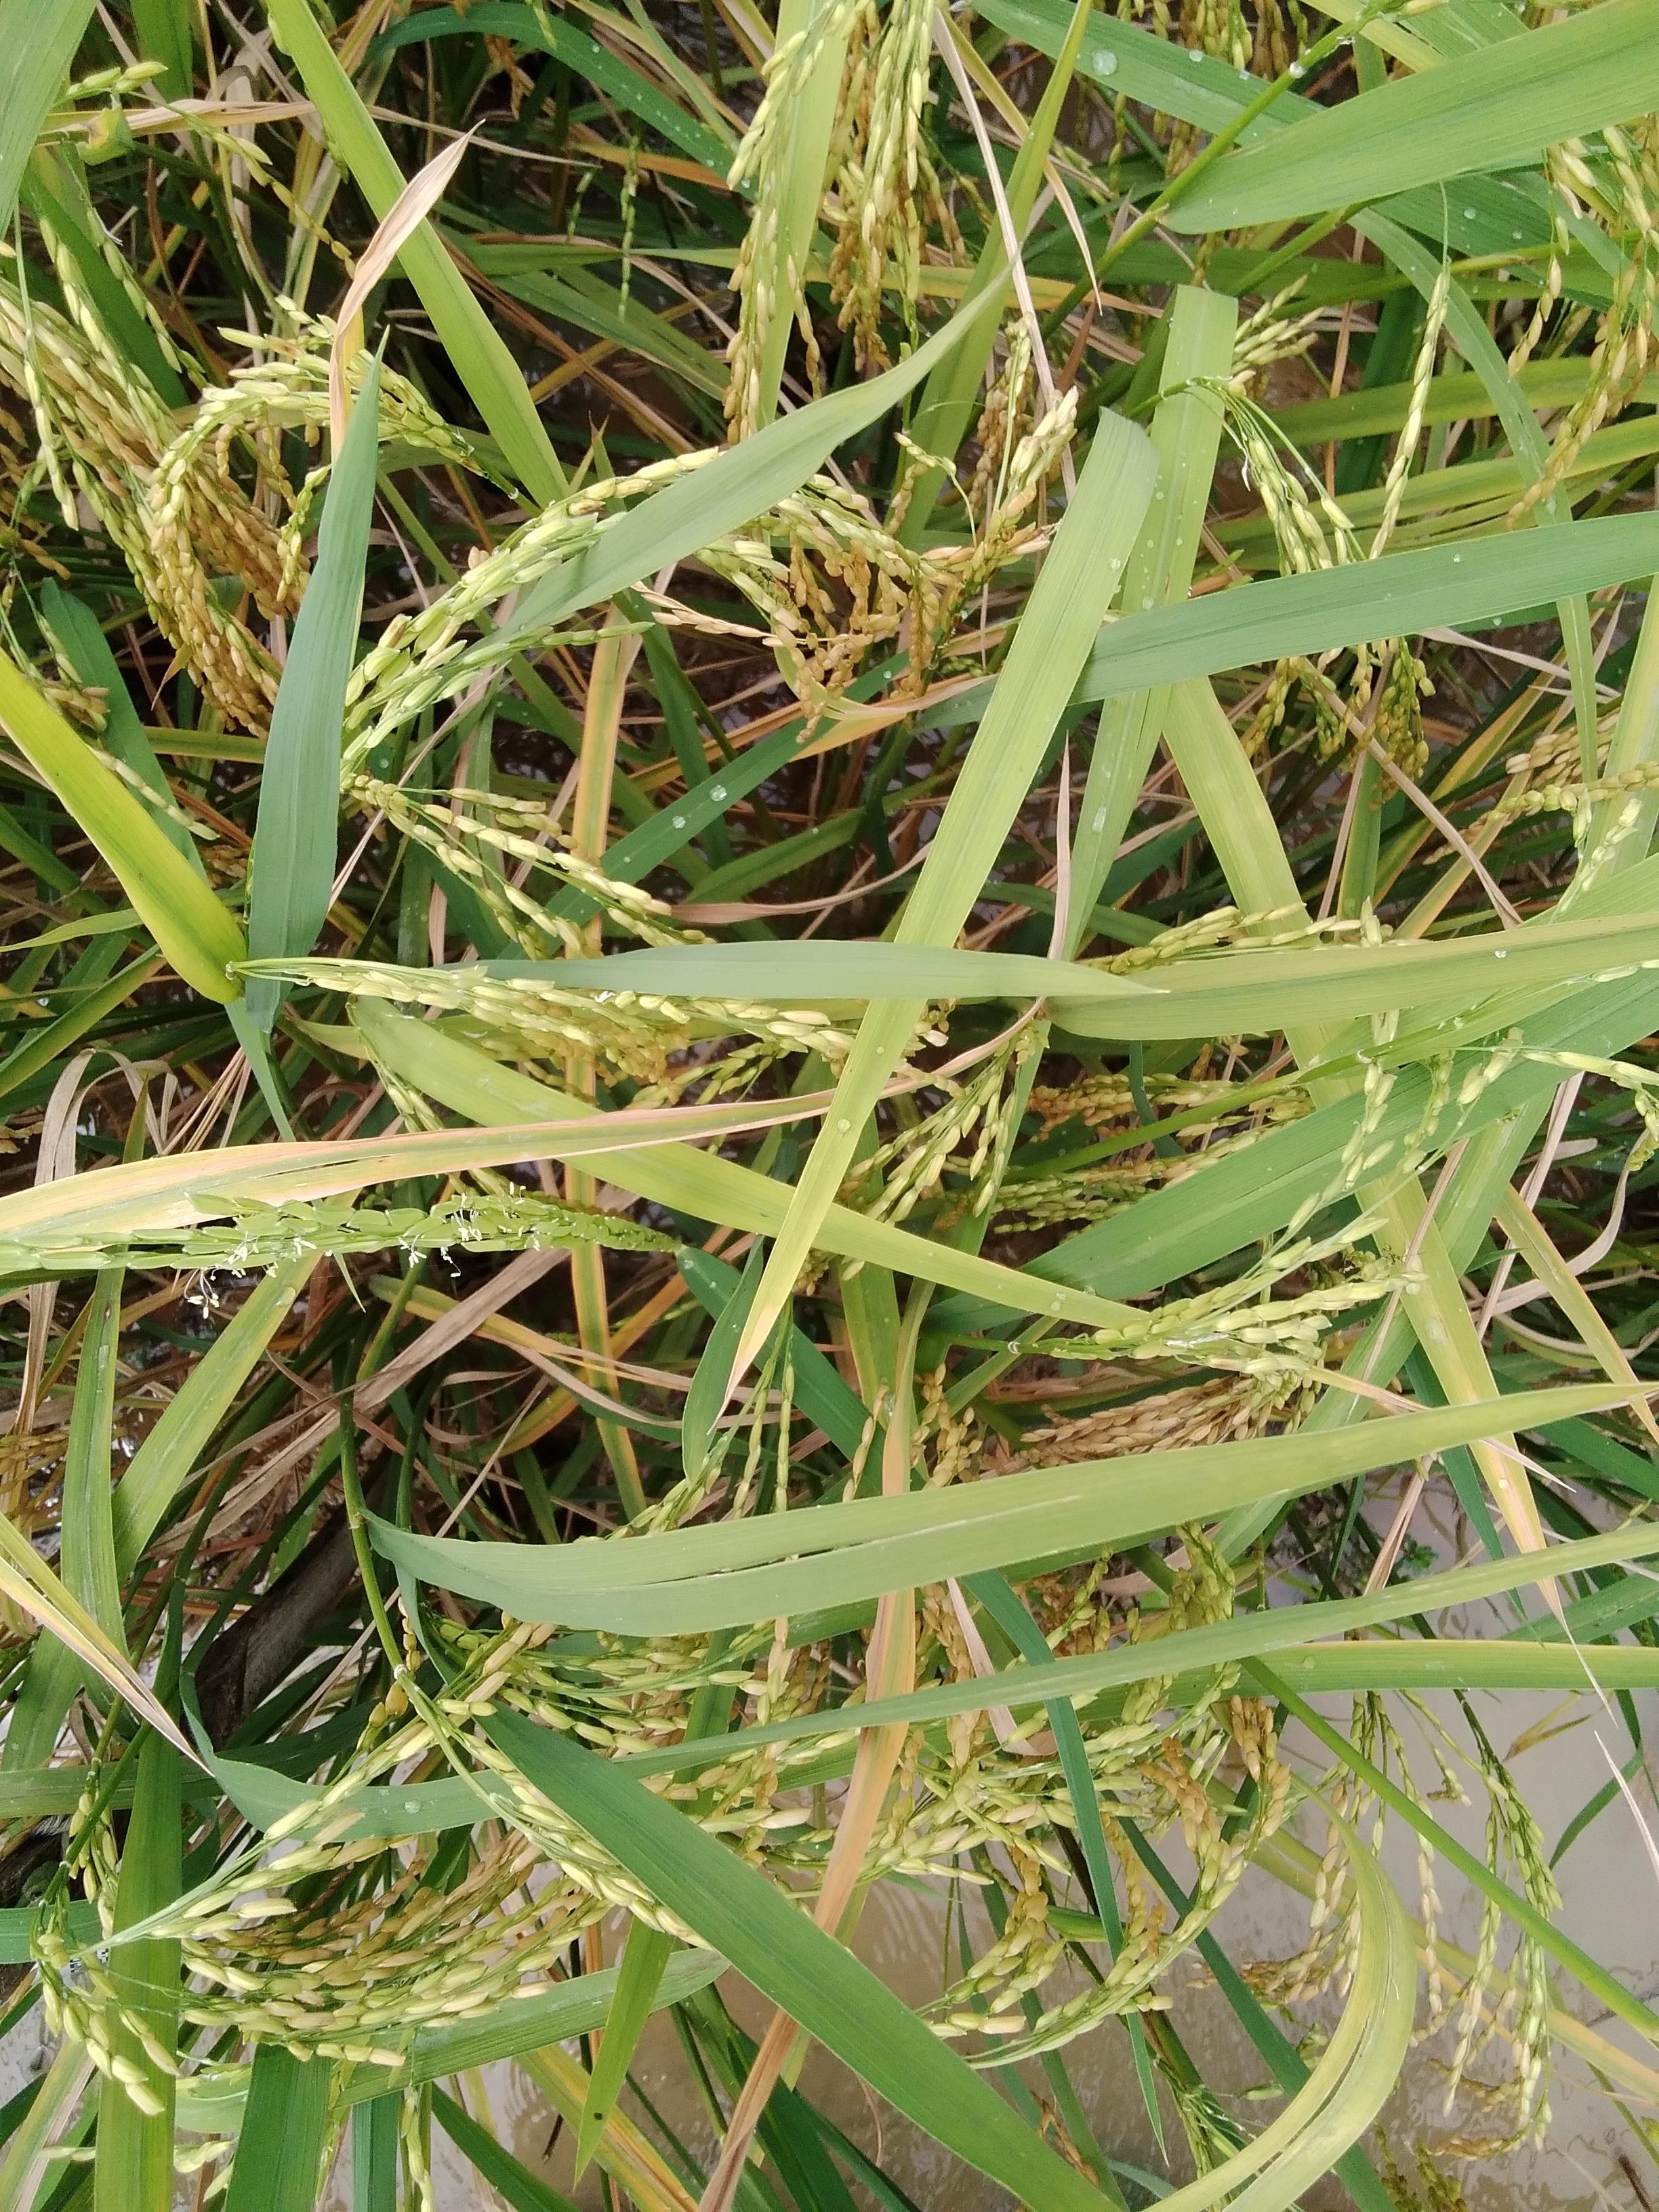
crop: rice
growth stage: ripening
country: Nigeria
